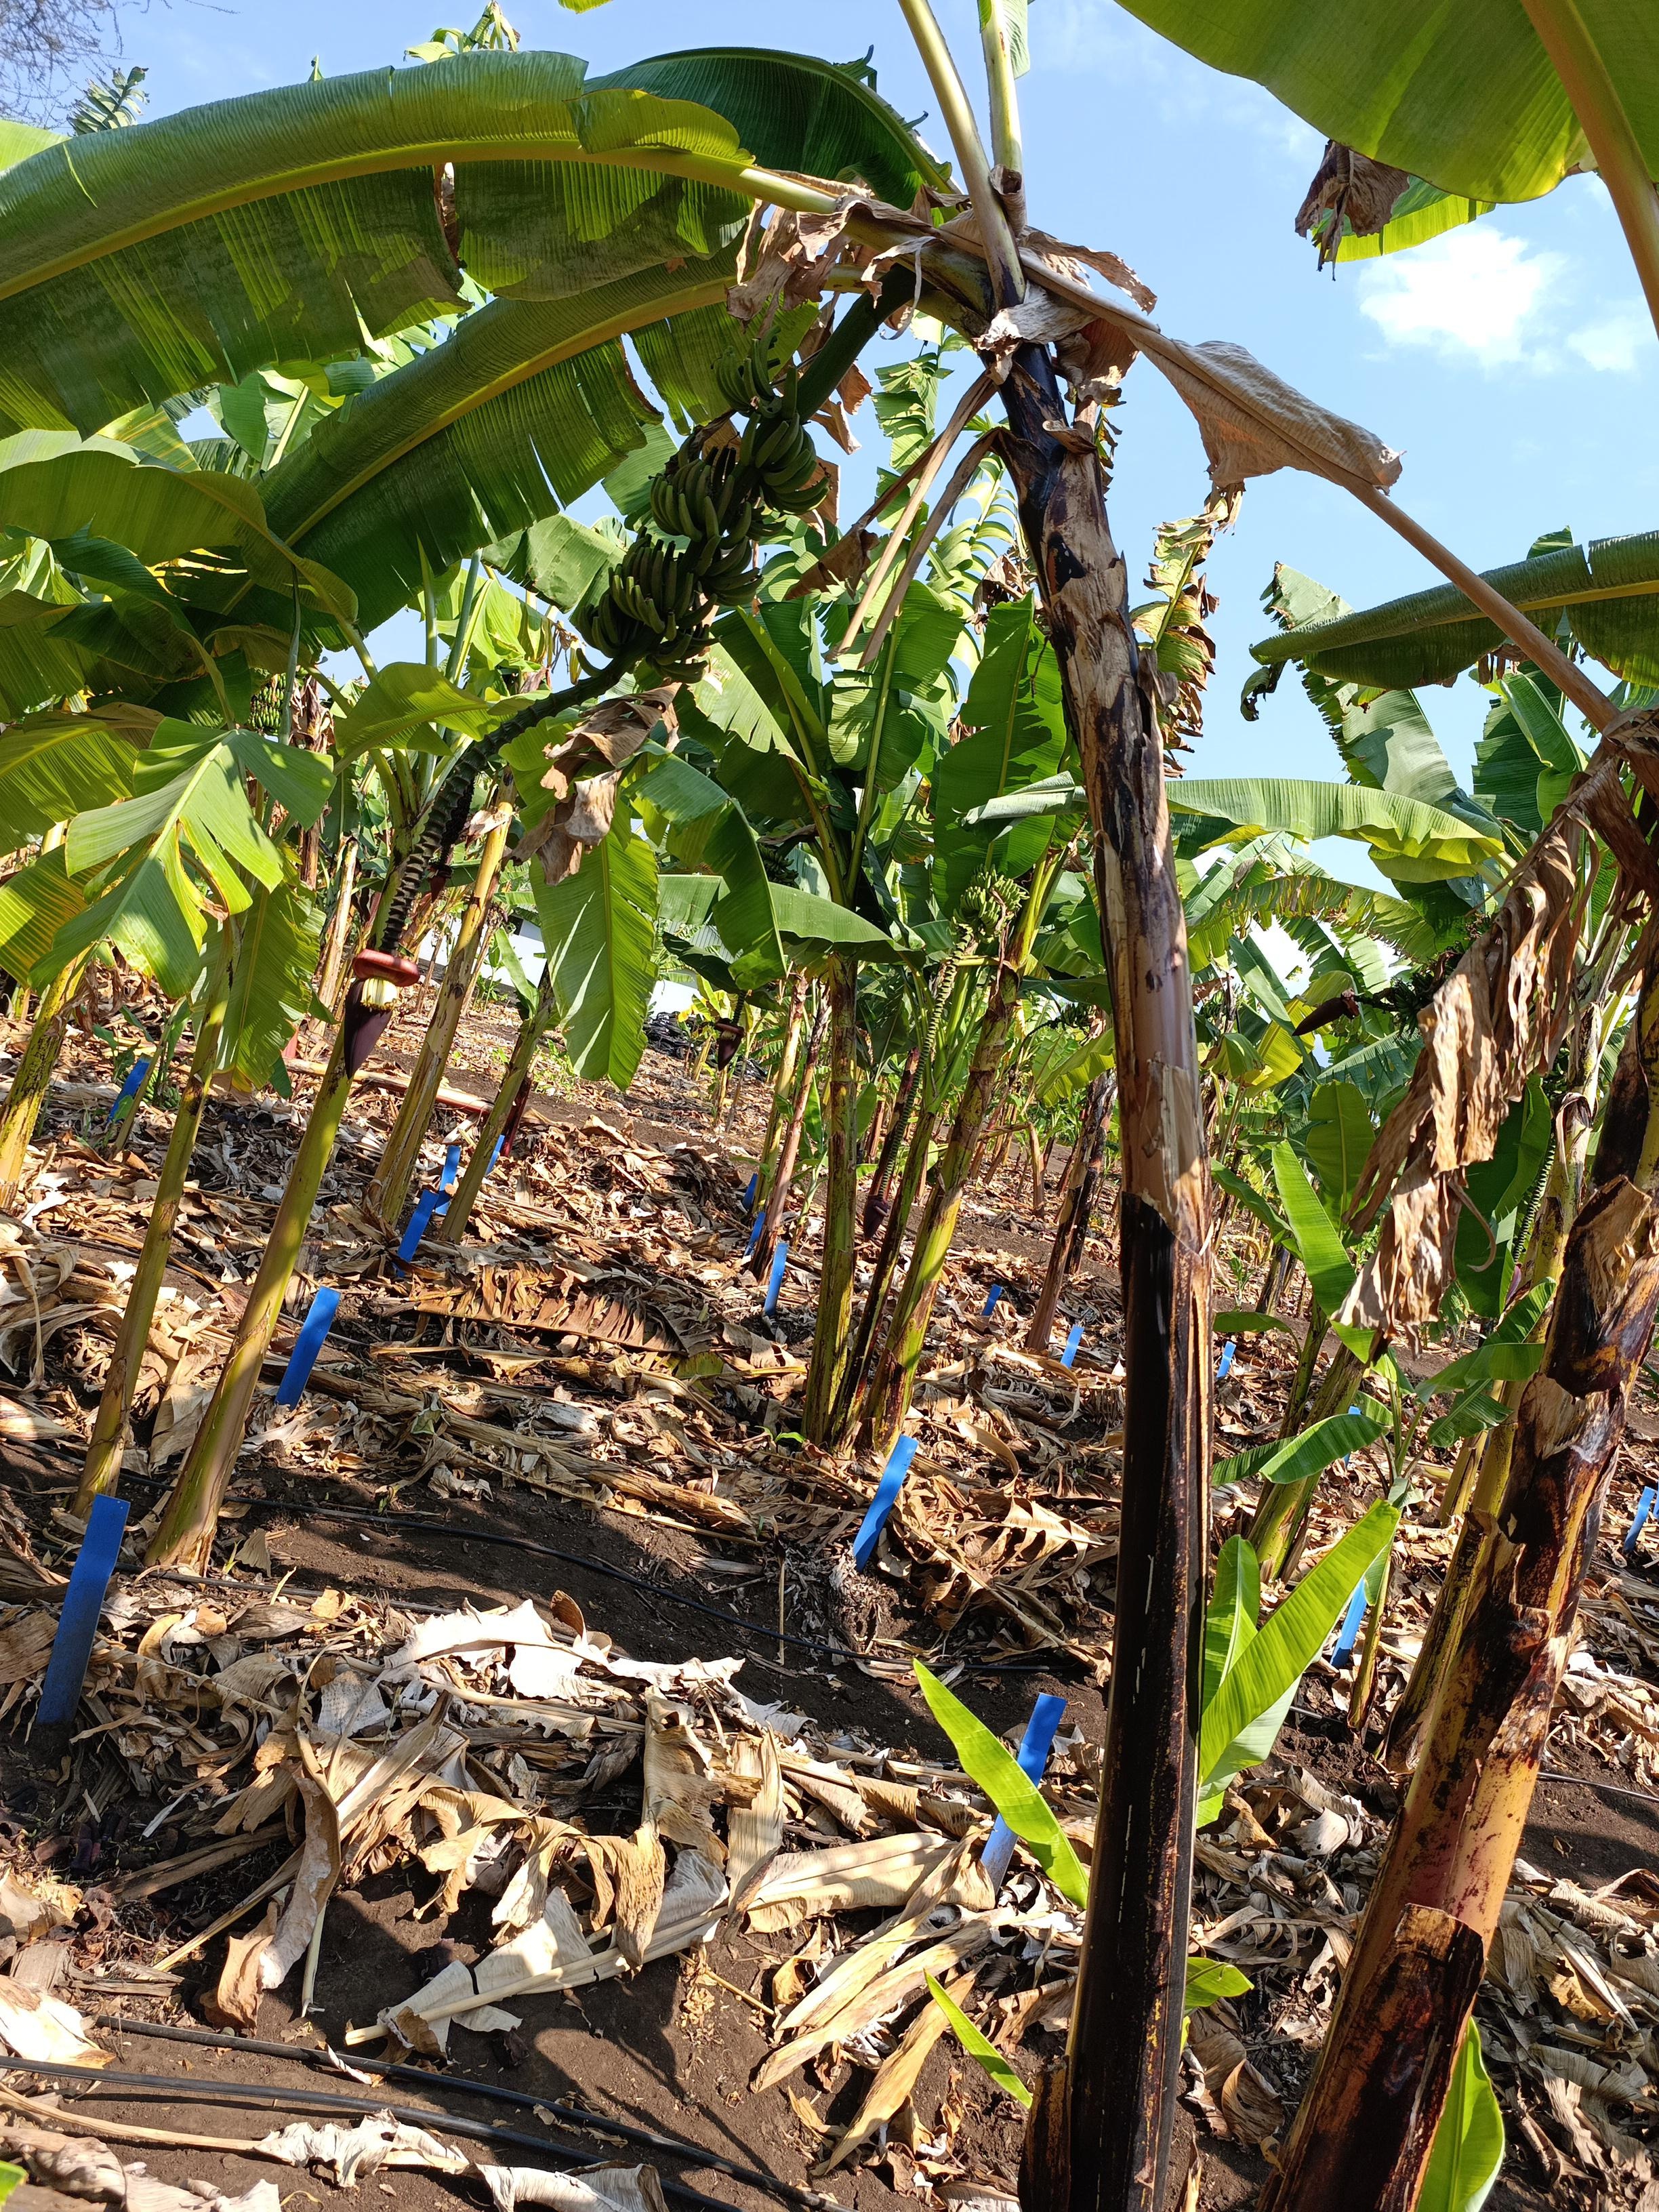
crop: banana
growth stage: development fruit
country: Tanzania
